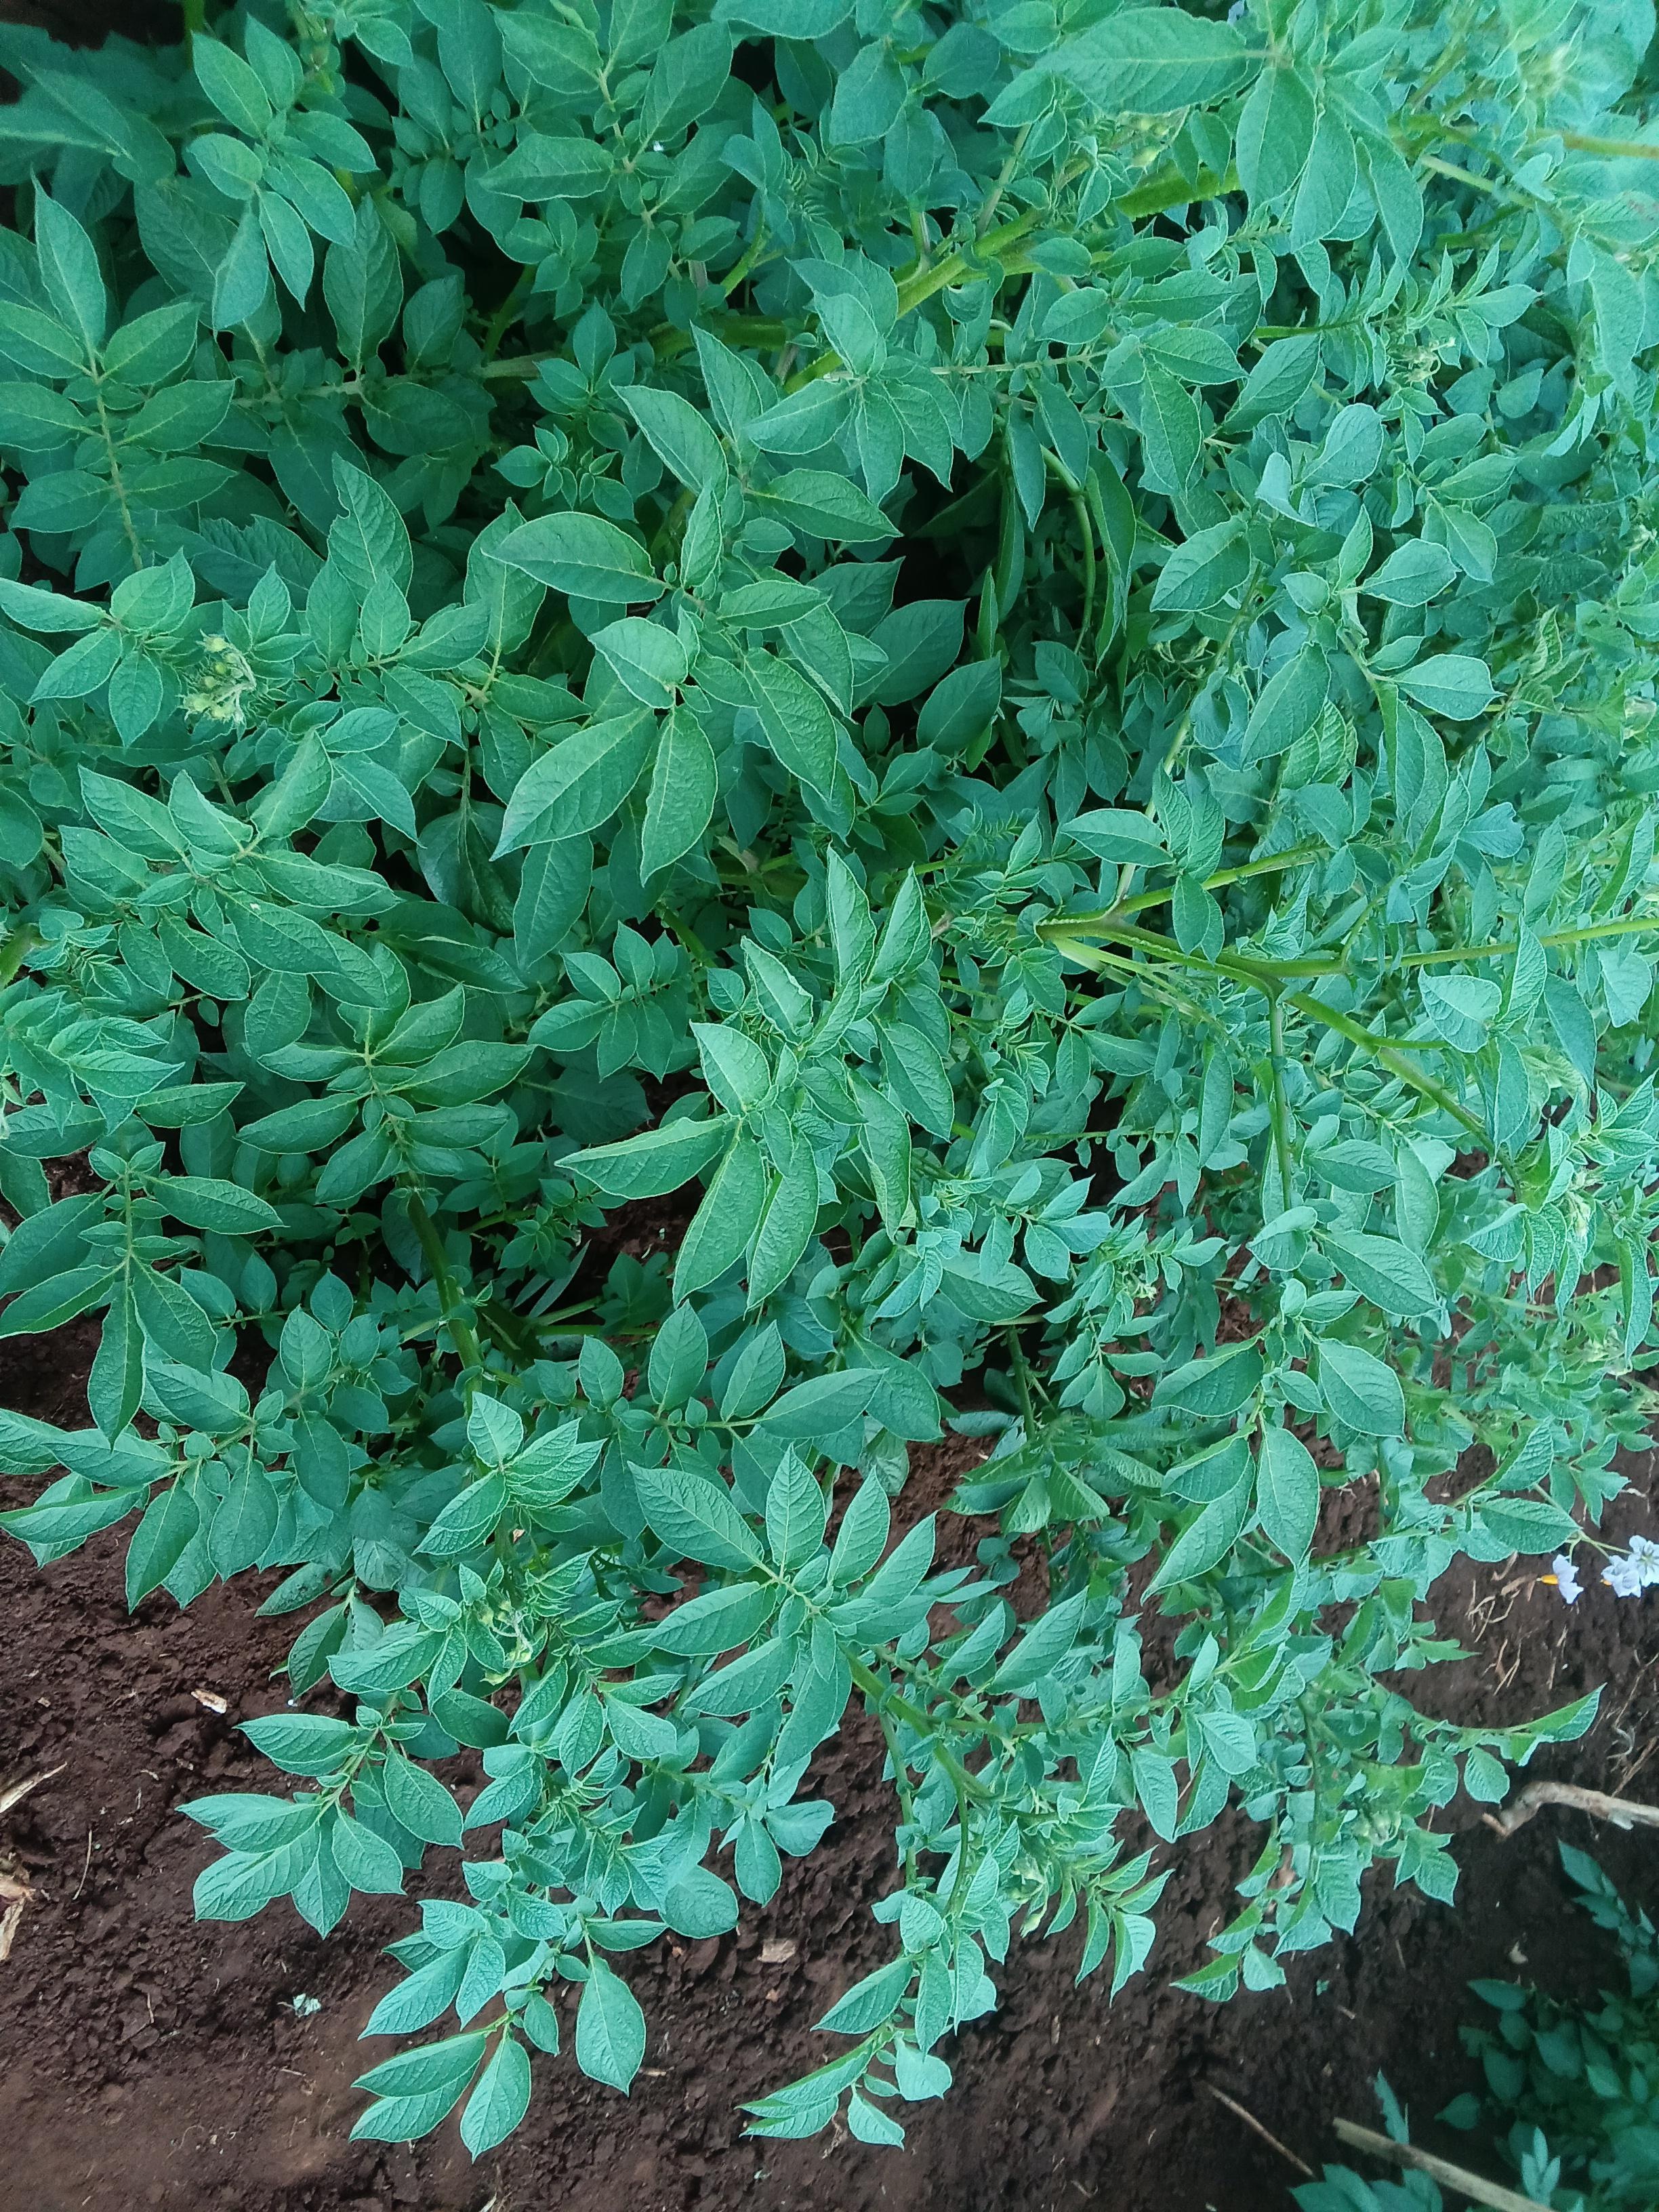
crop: potato
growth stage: flowering
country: Kenya
